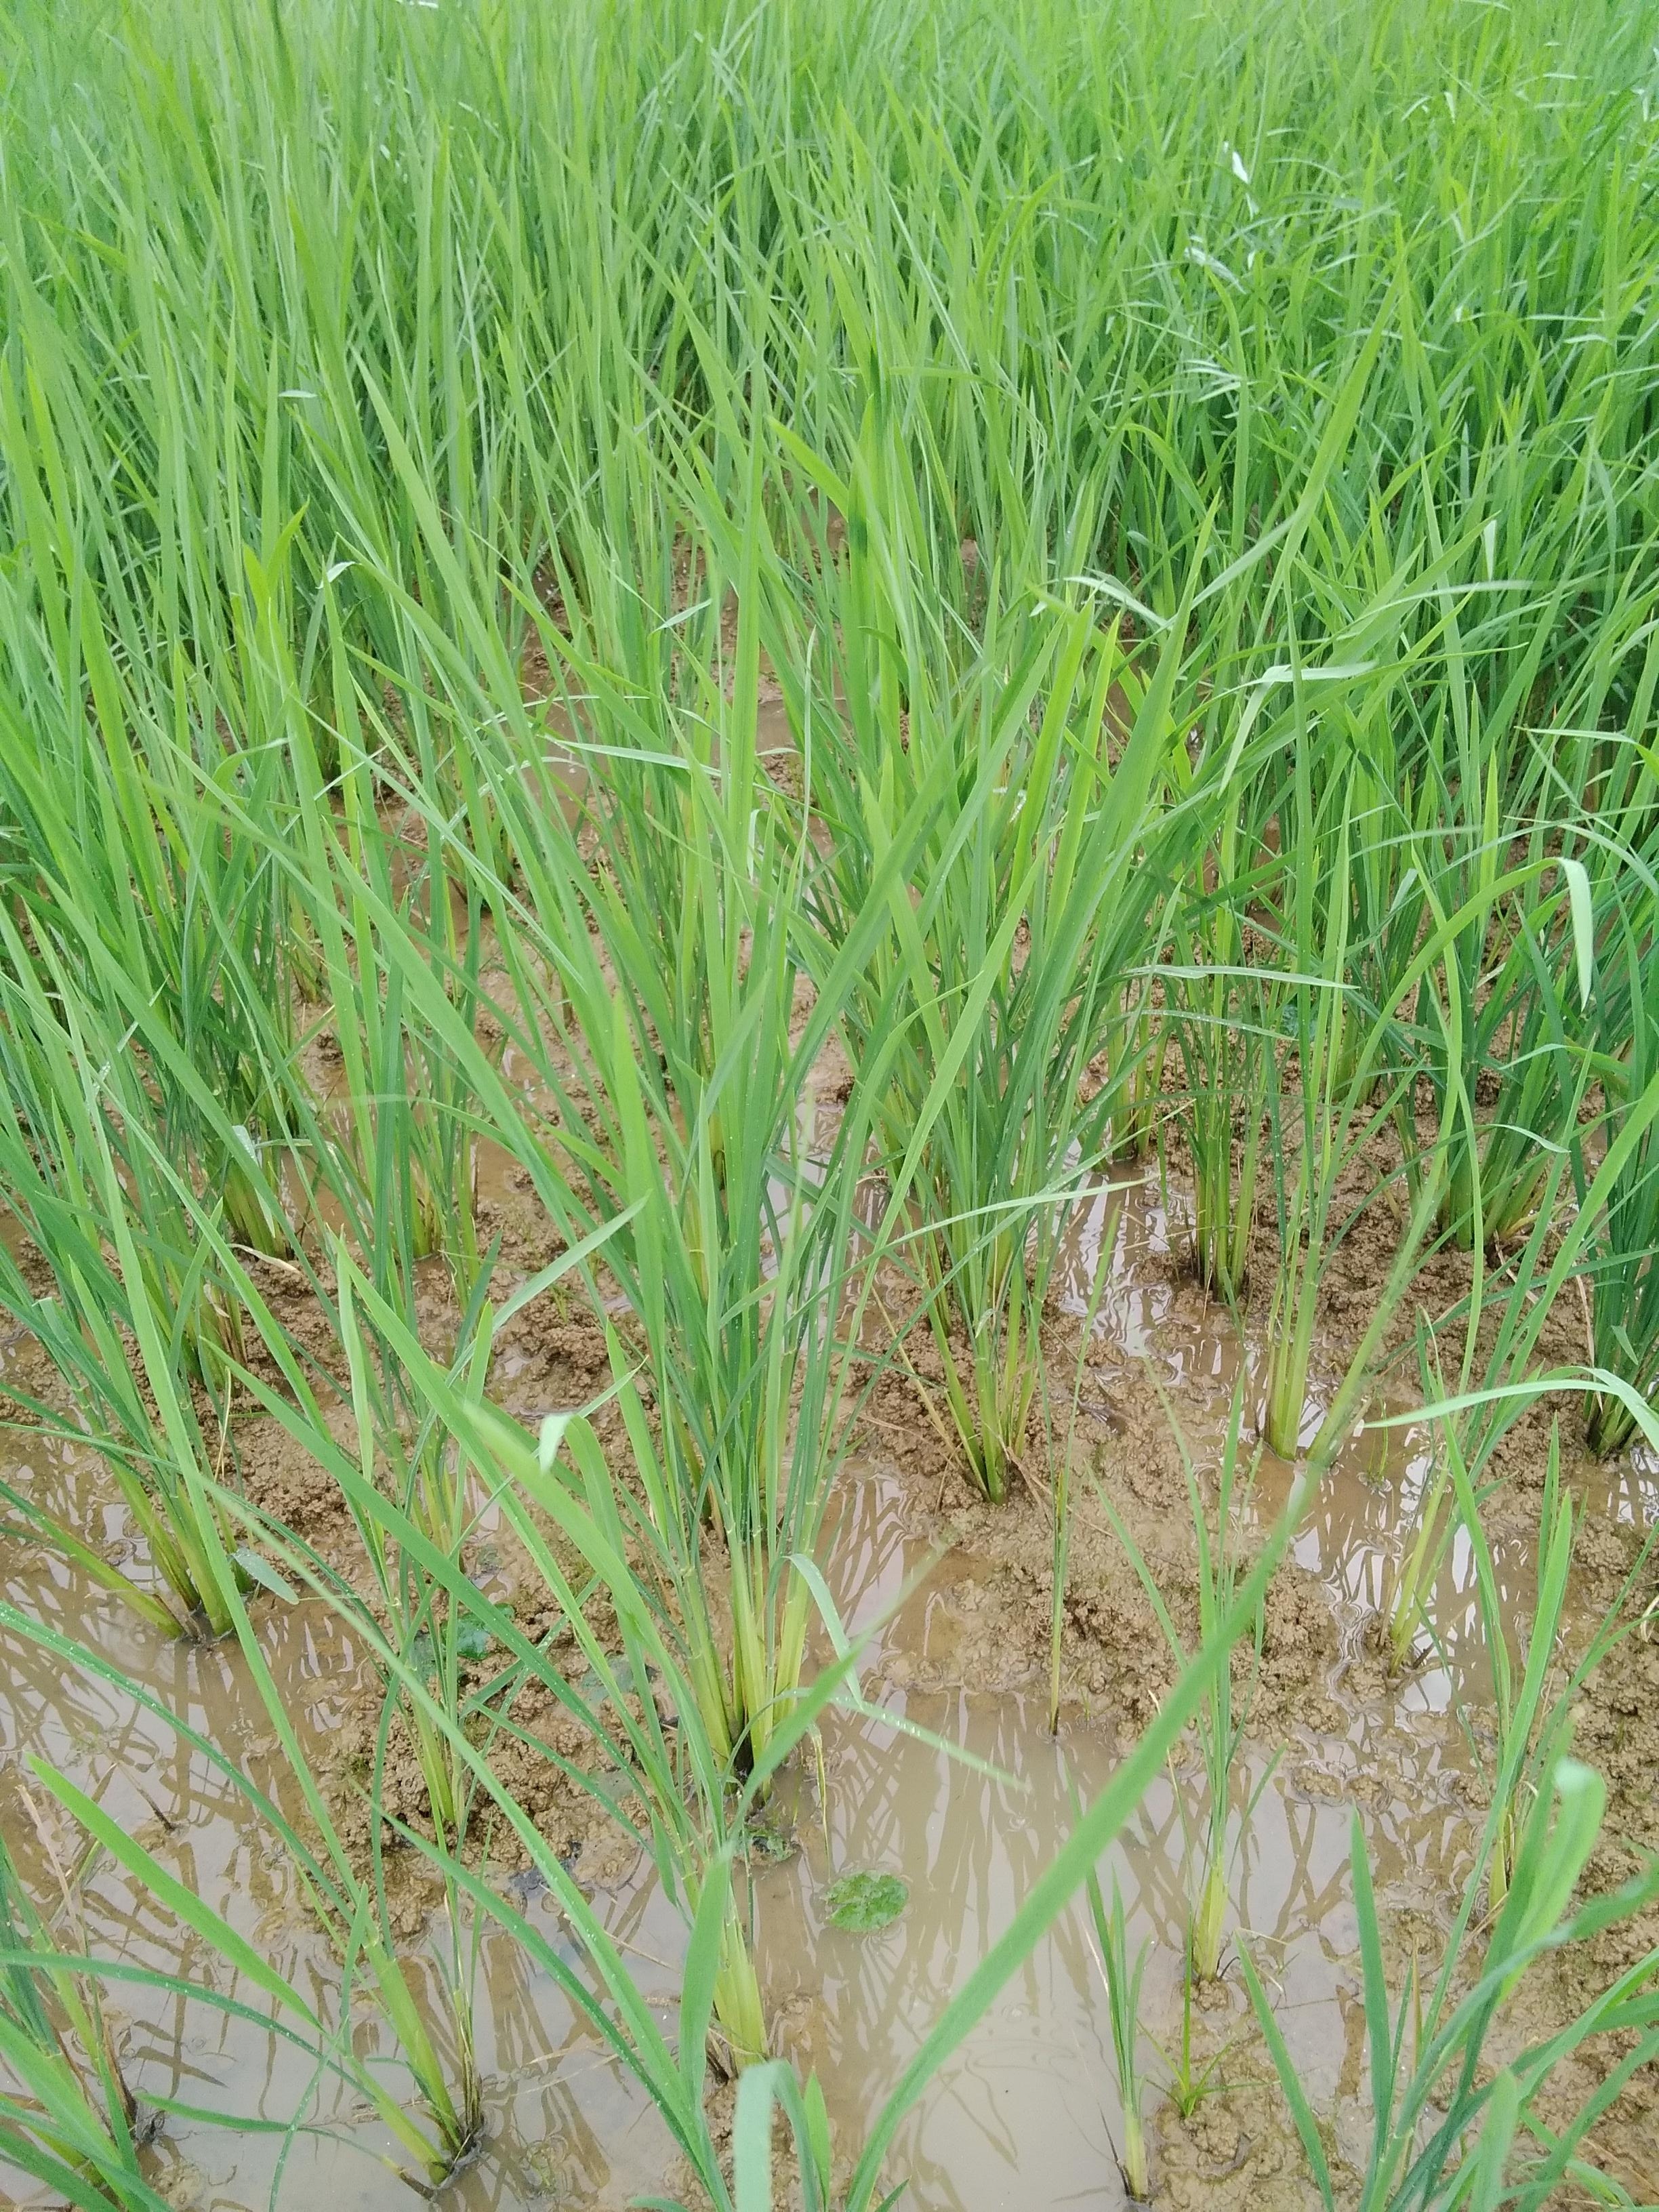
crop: rice
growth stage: vegetative
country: Nigeria
